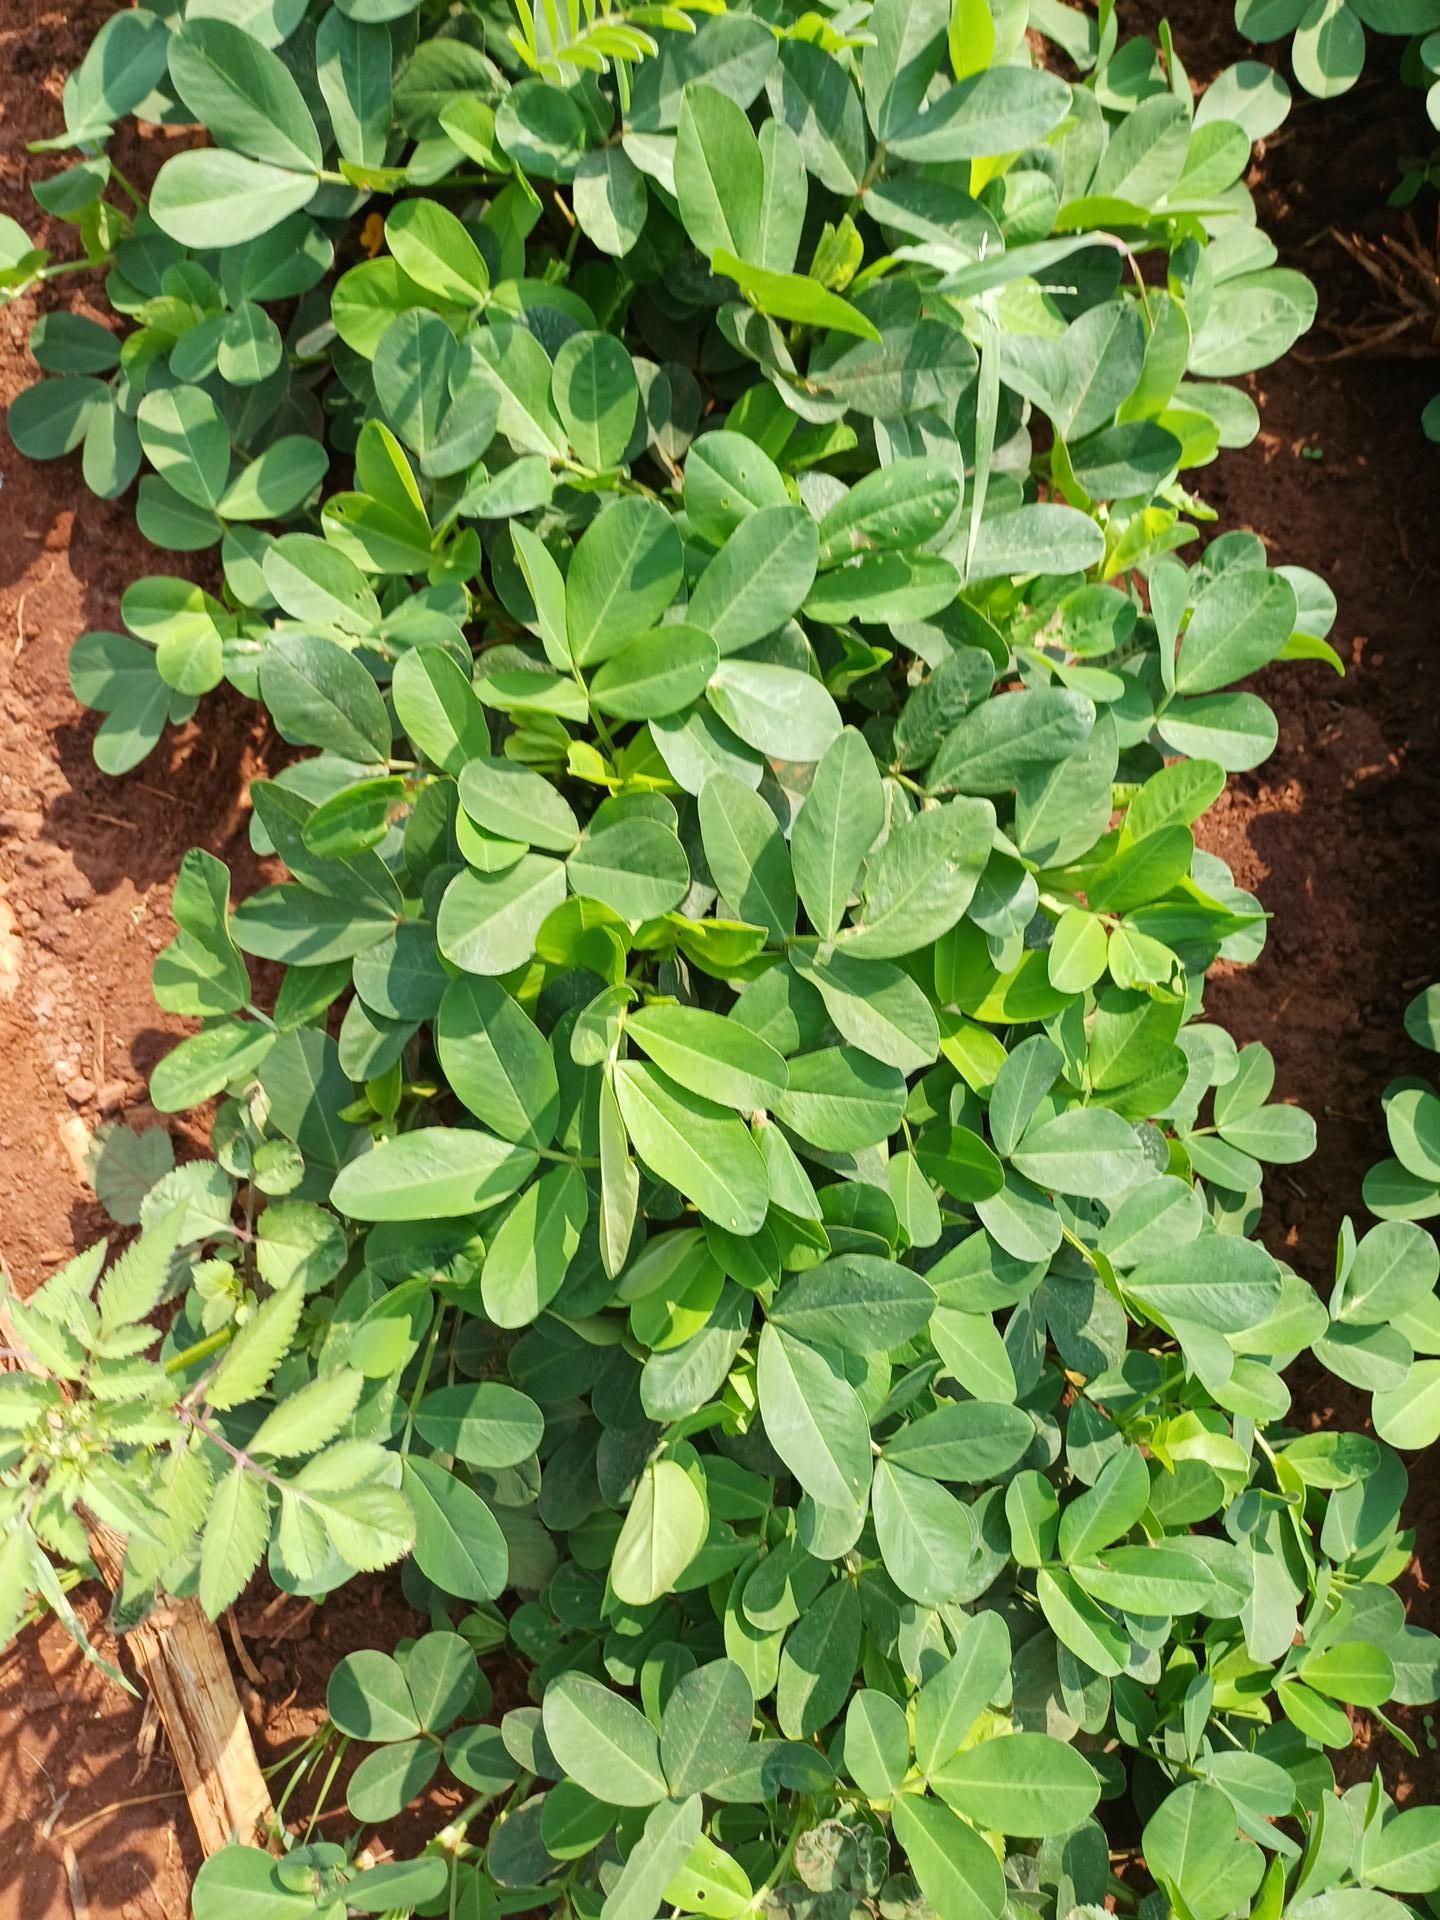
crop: groundnut
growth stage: flowering
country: Kenya
